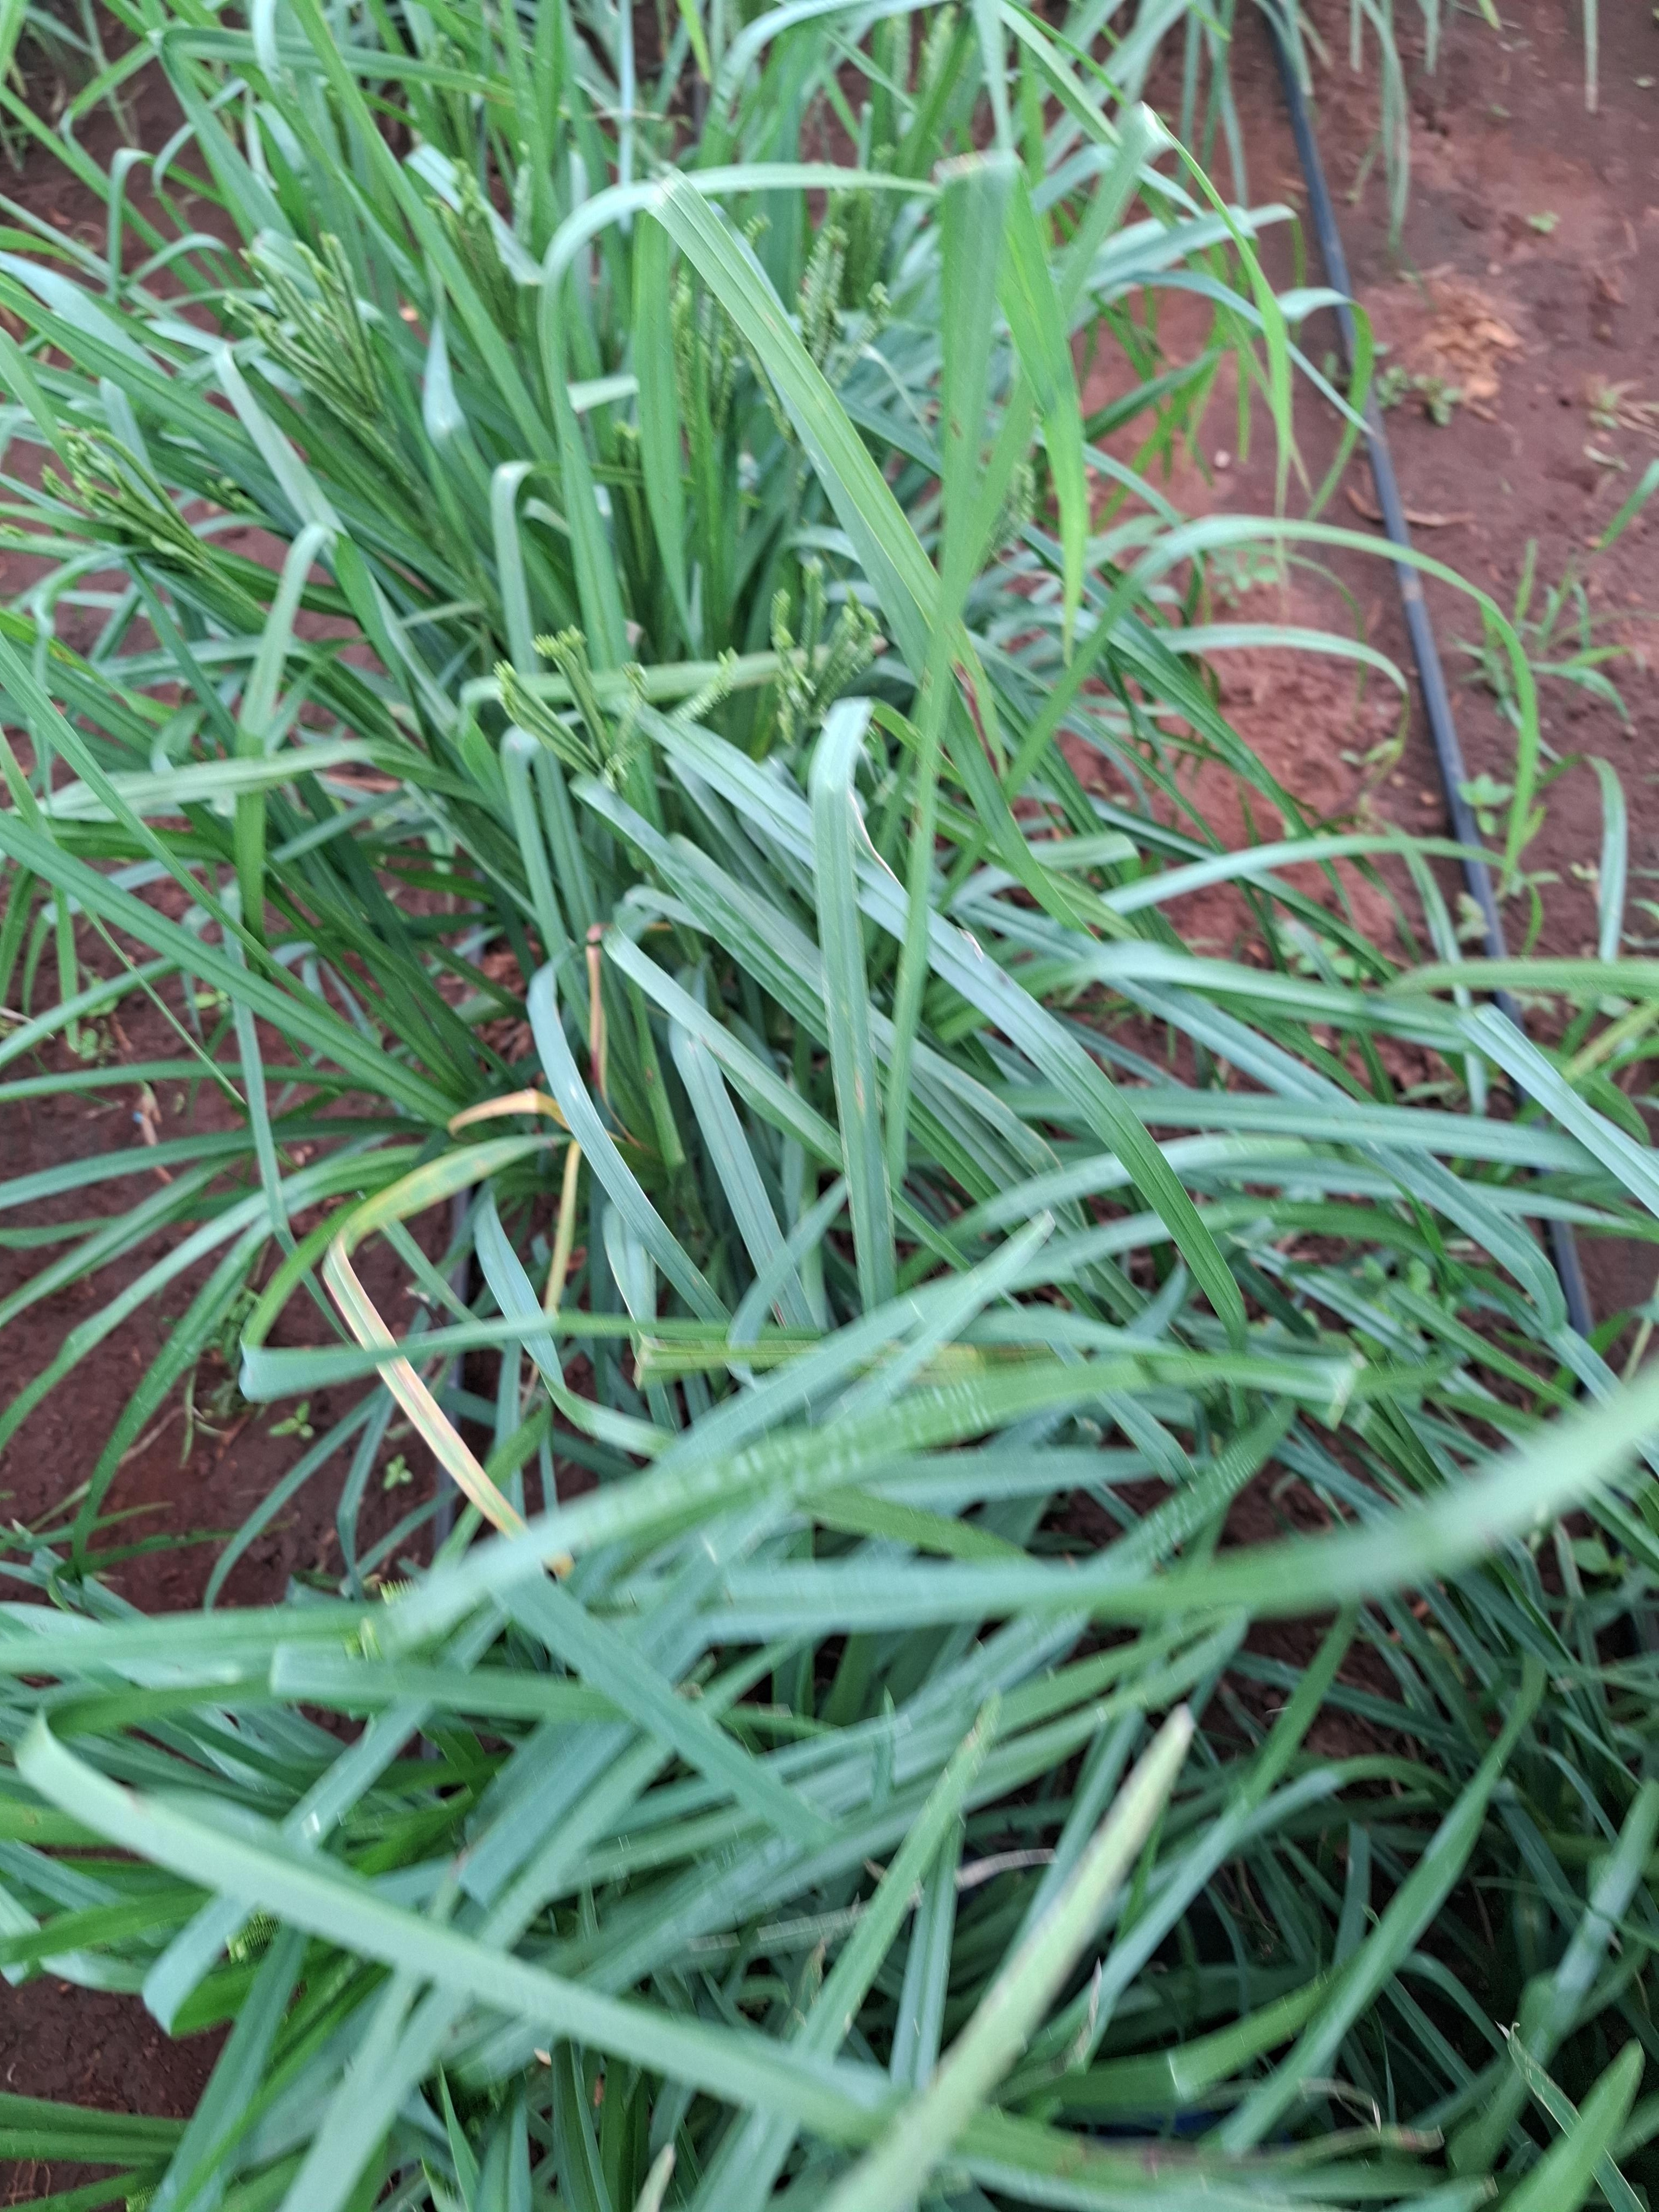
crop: finger millet
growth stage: flowering
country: Kenya
